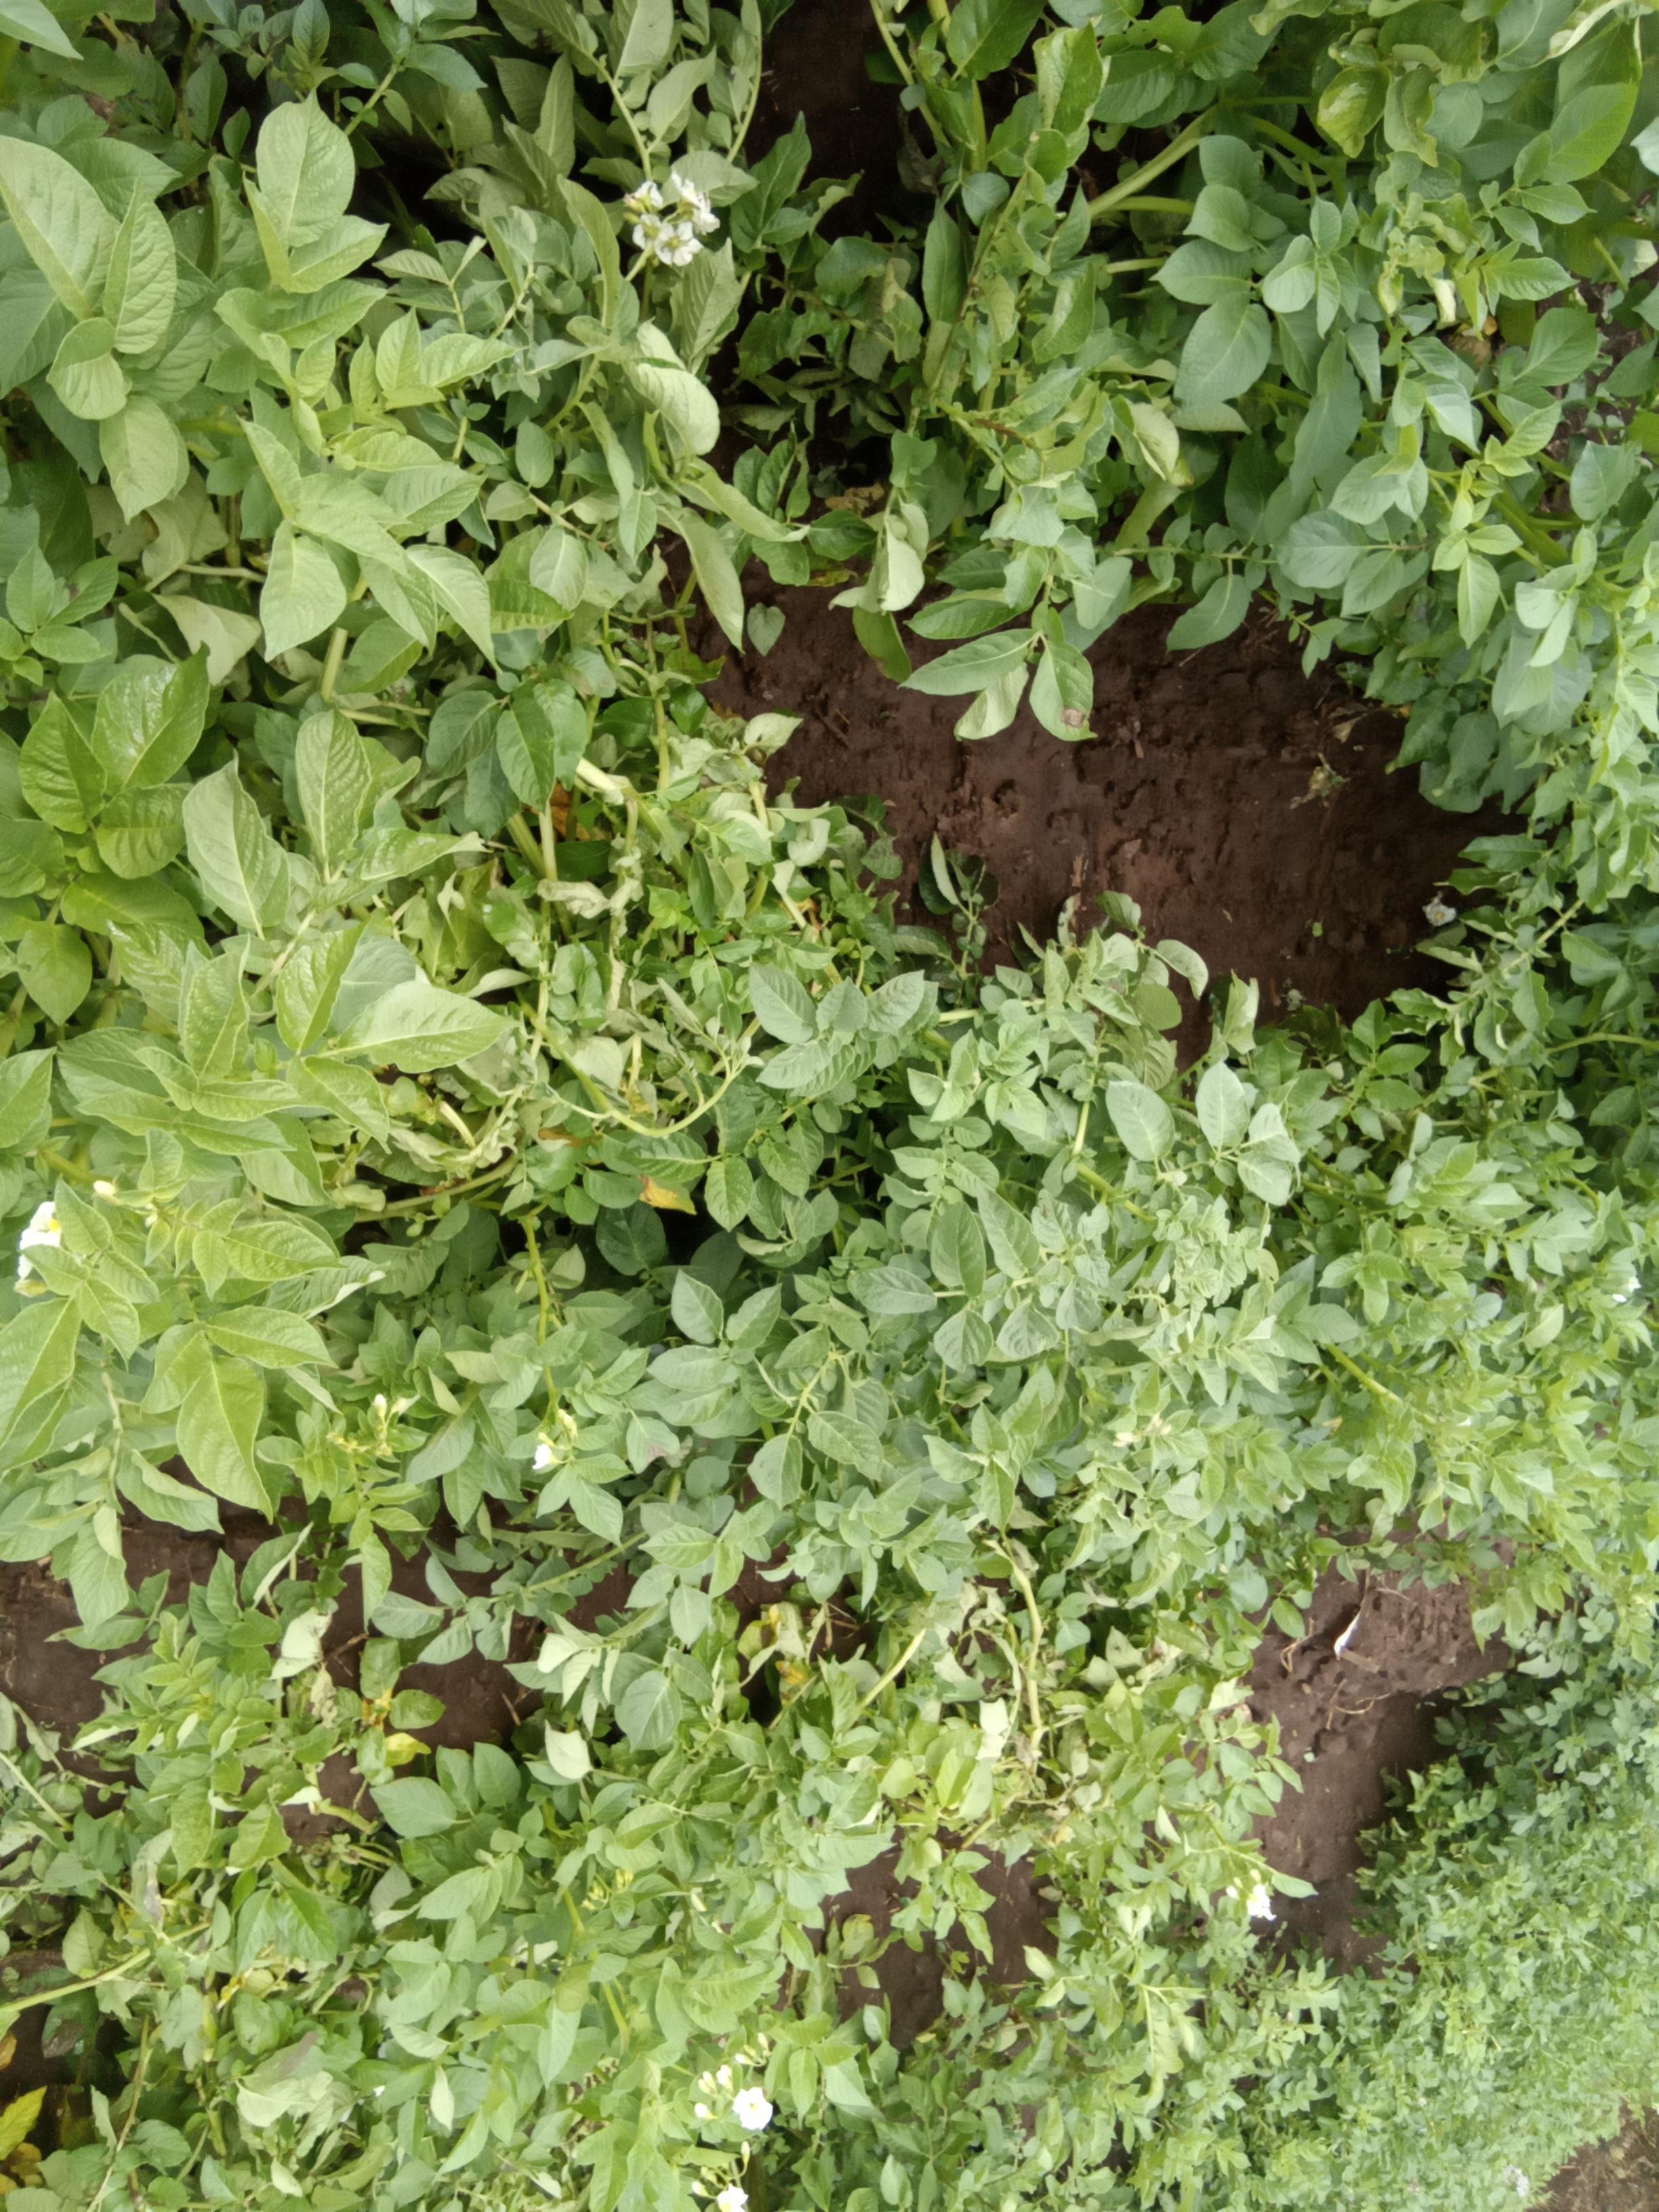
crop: potato
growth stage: flowering
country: Kenya
